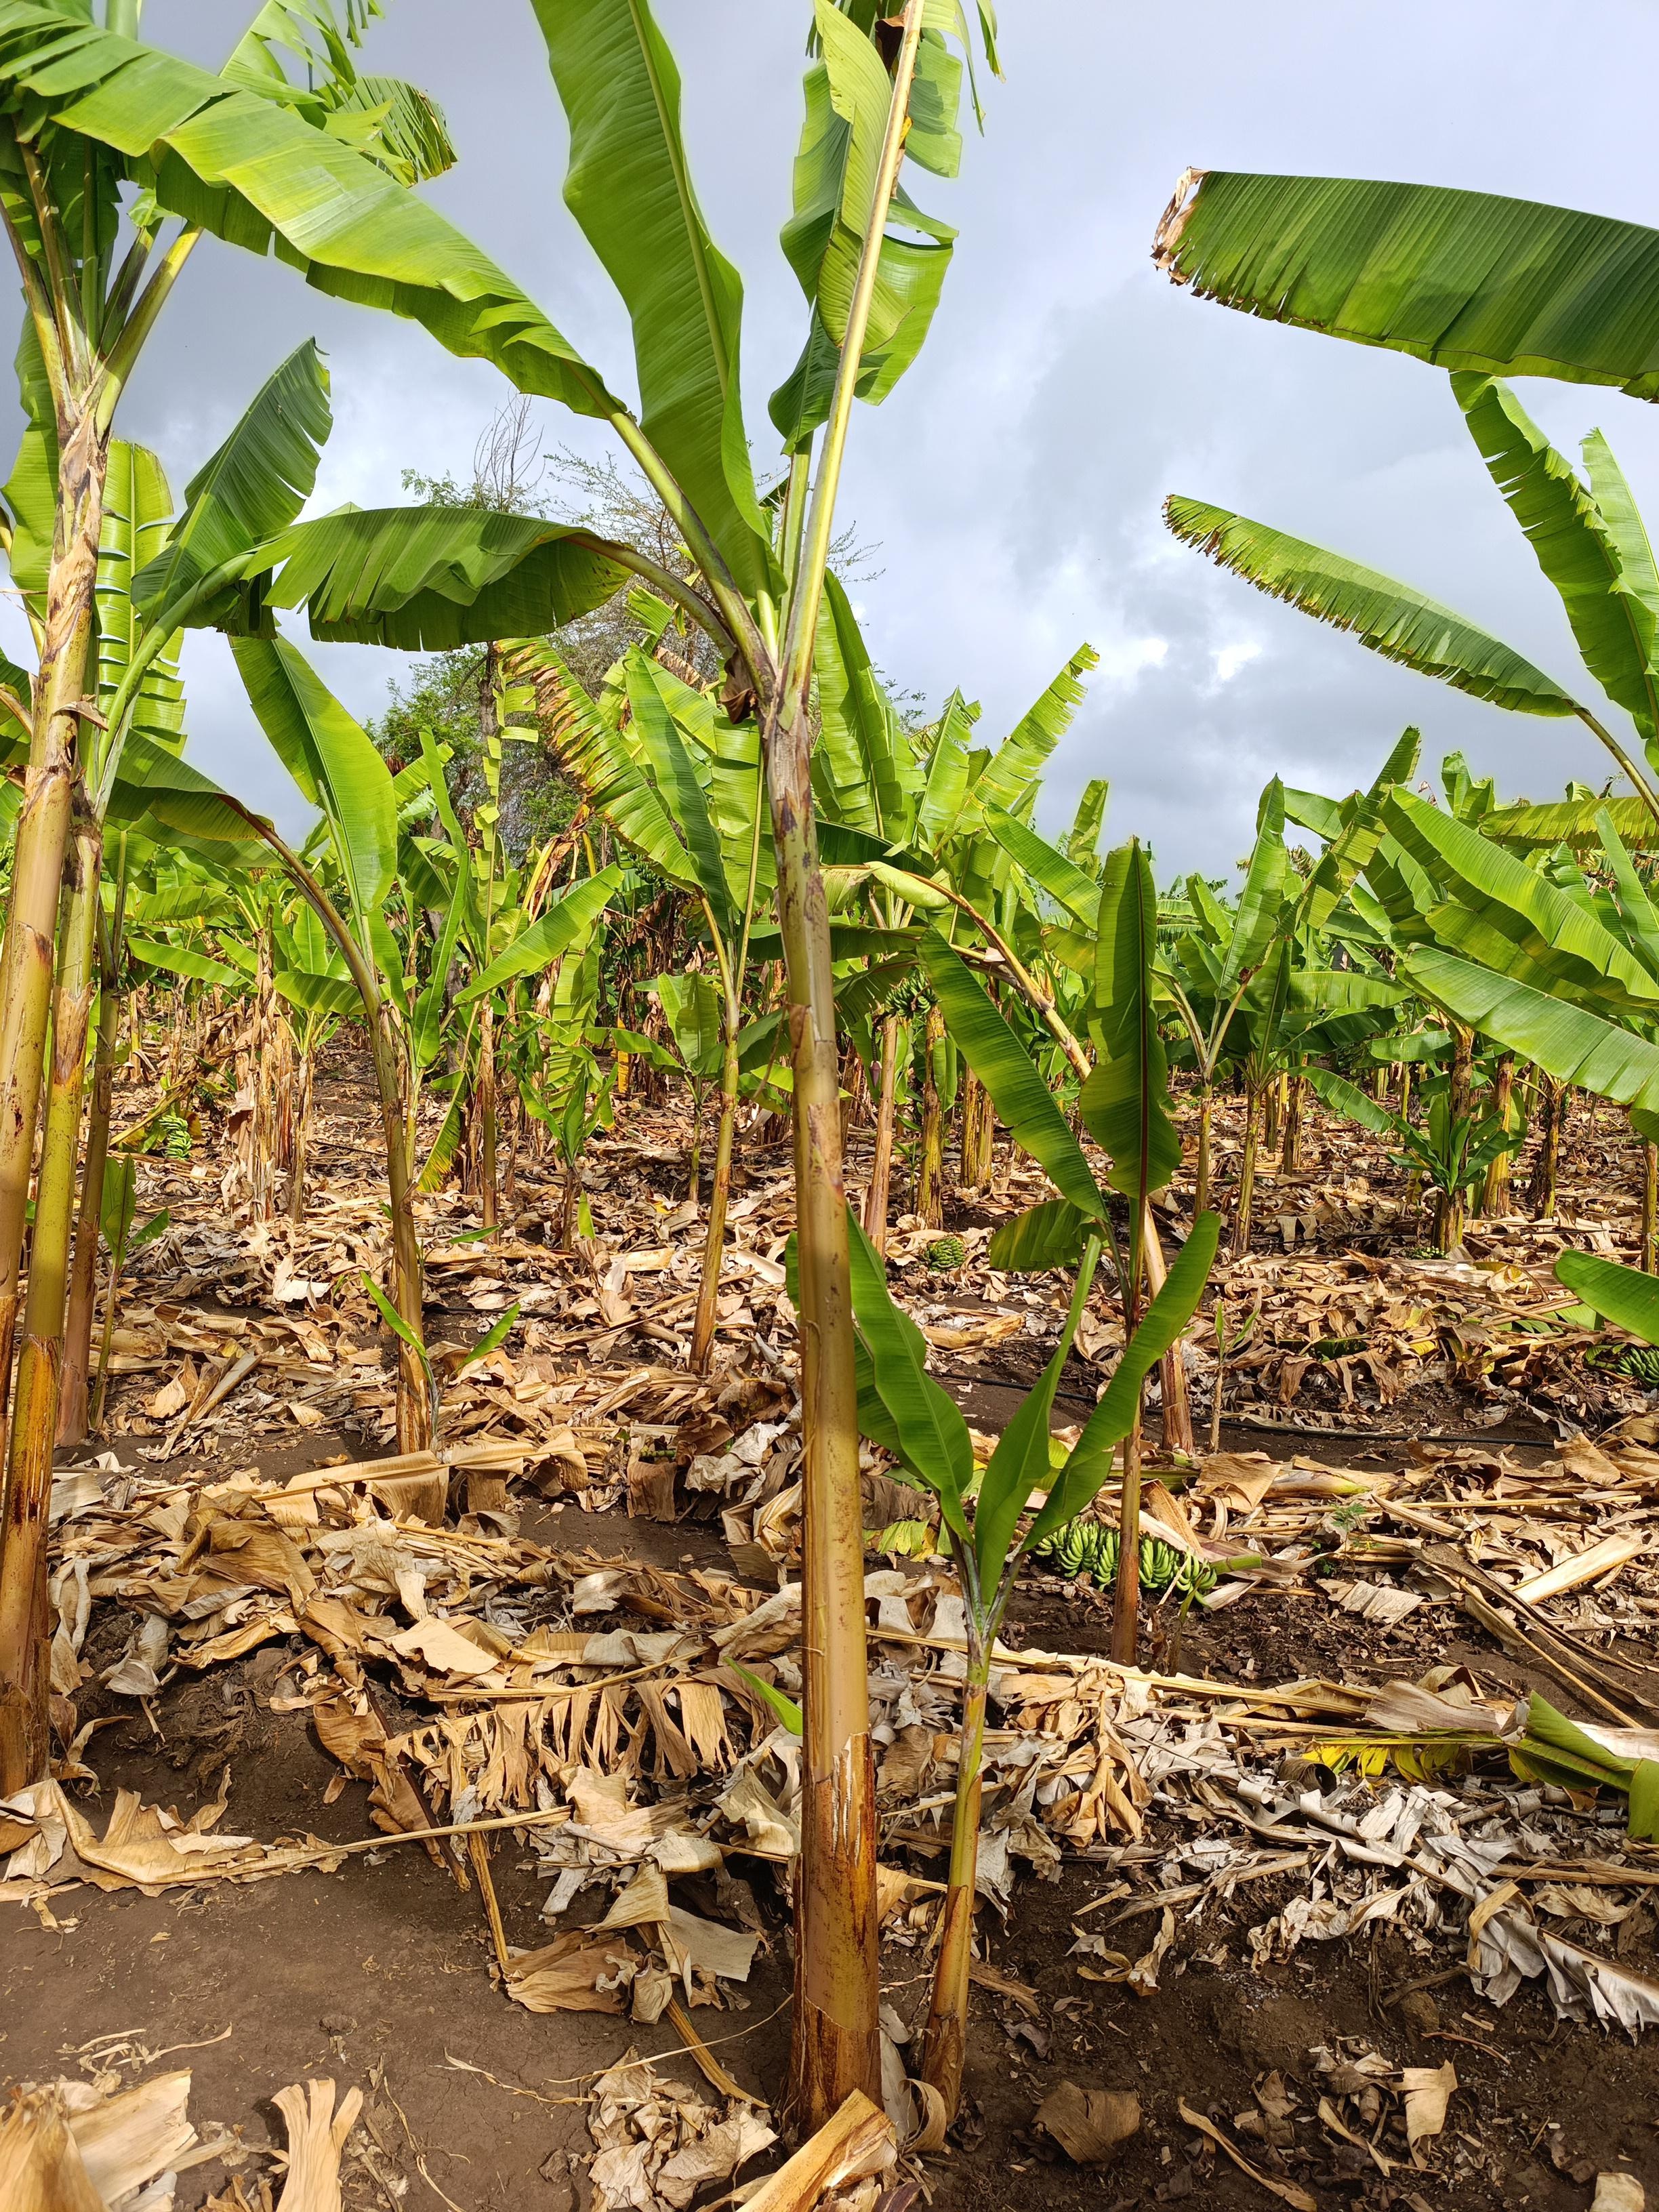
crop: banana
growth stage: vegetative
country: Tanzania
